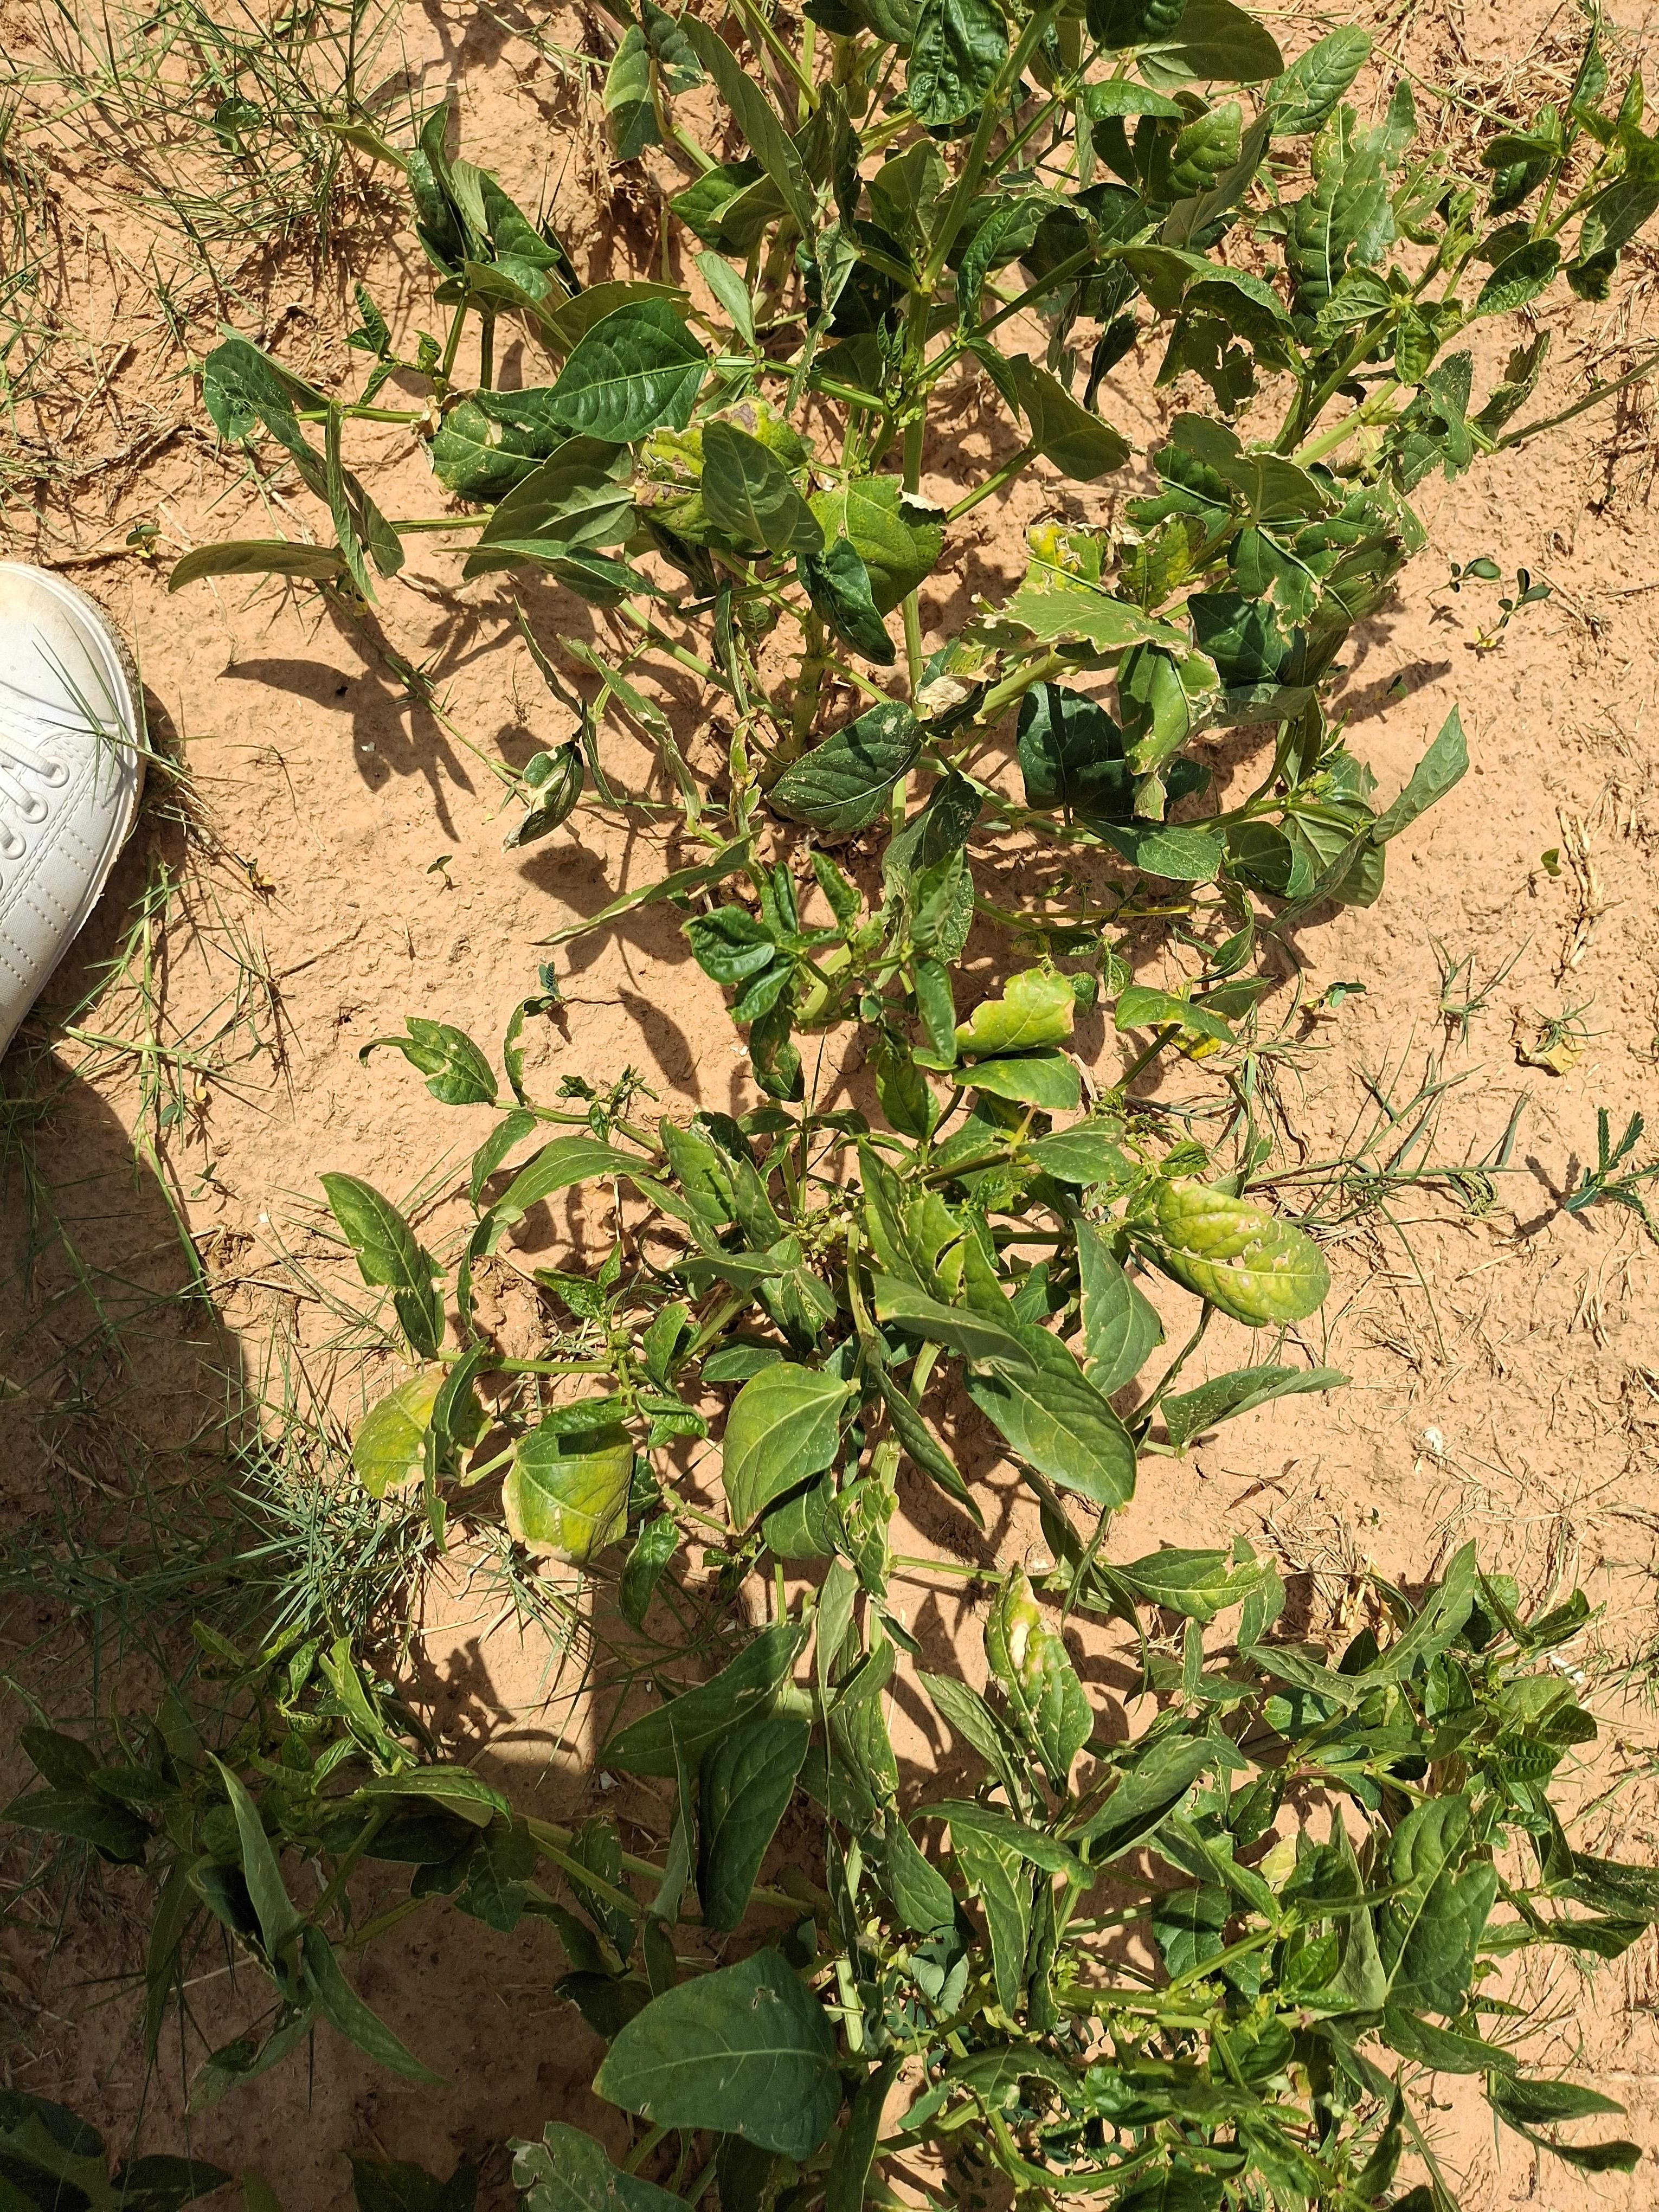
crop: cowpea
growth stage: harvest maturity
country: Nigeria
